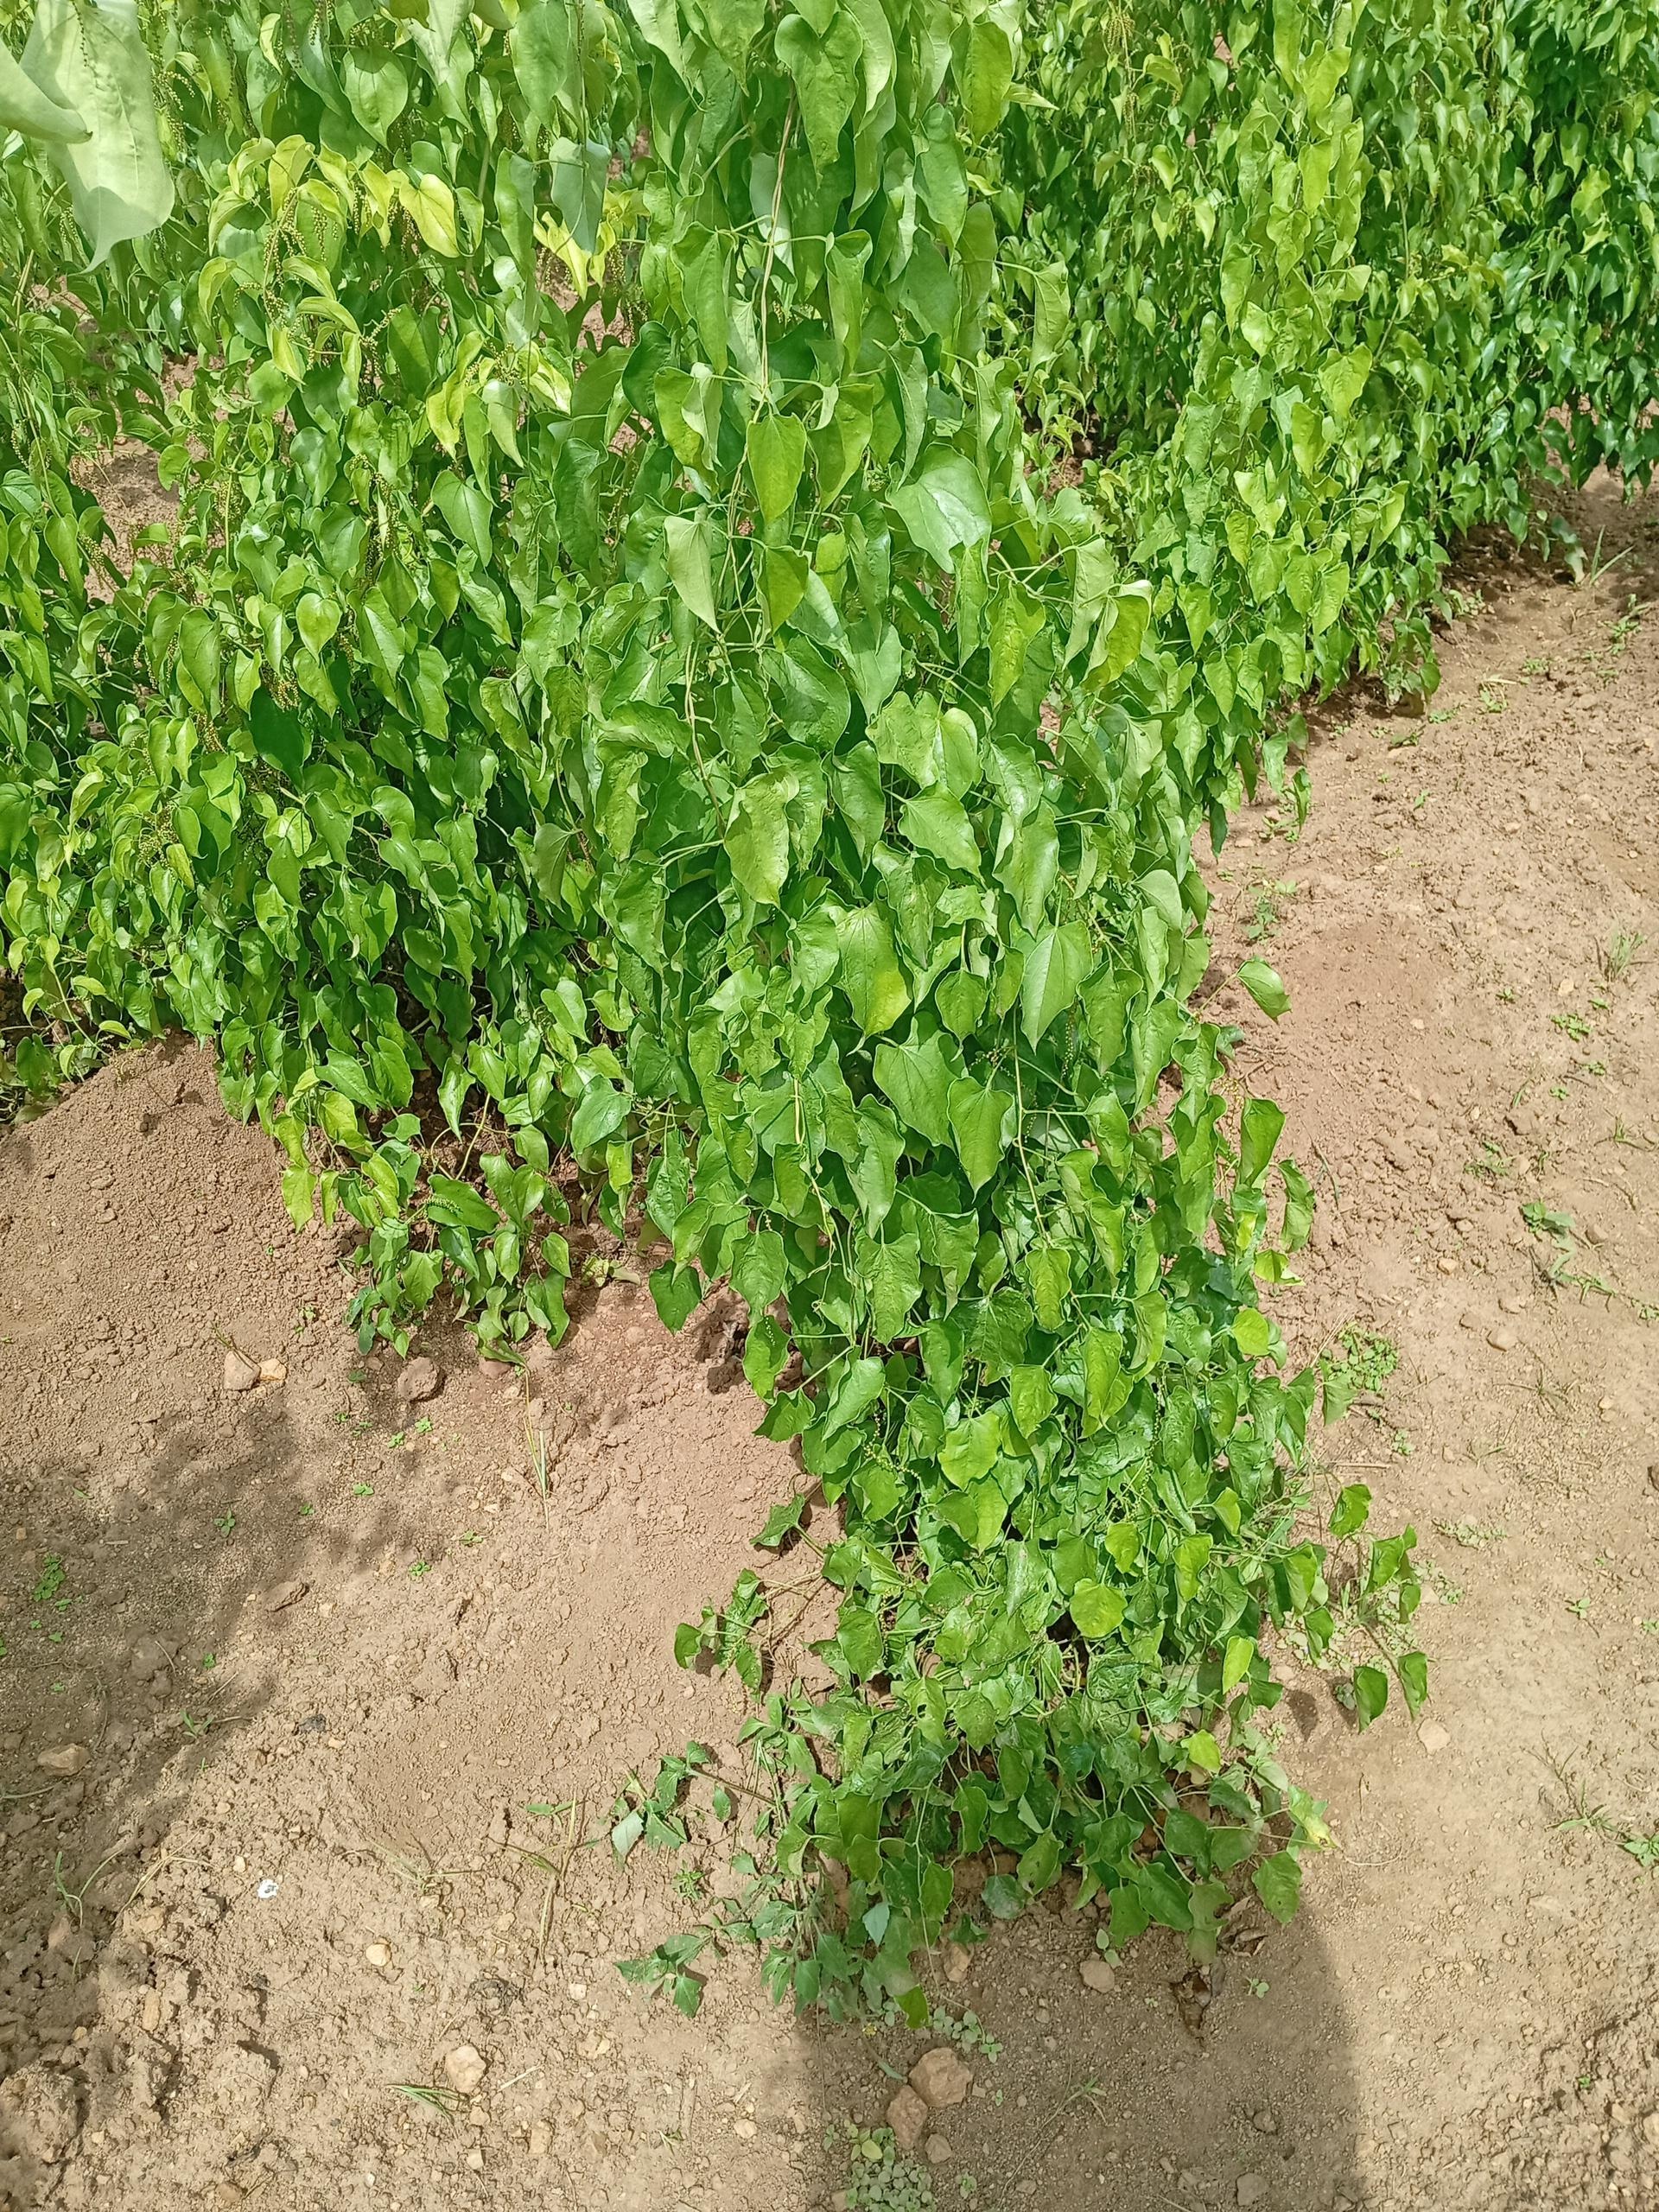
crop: yam
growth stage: vegetative
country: Nigeria
